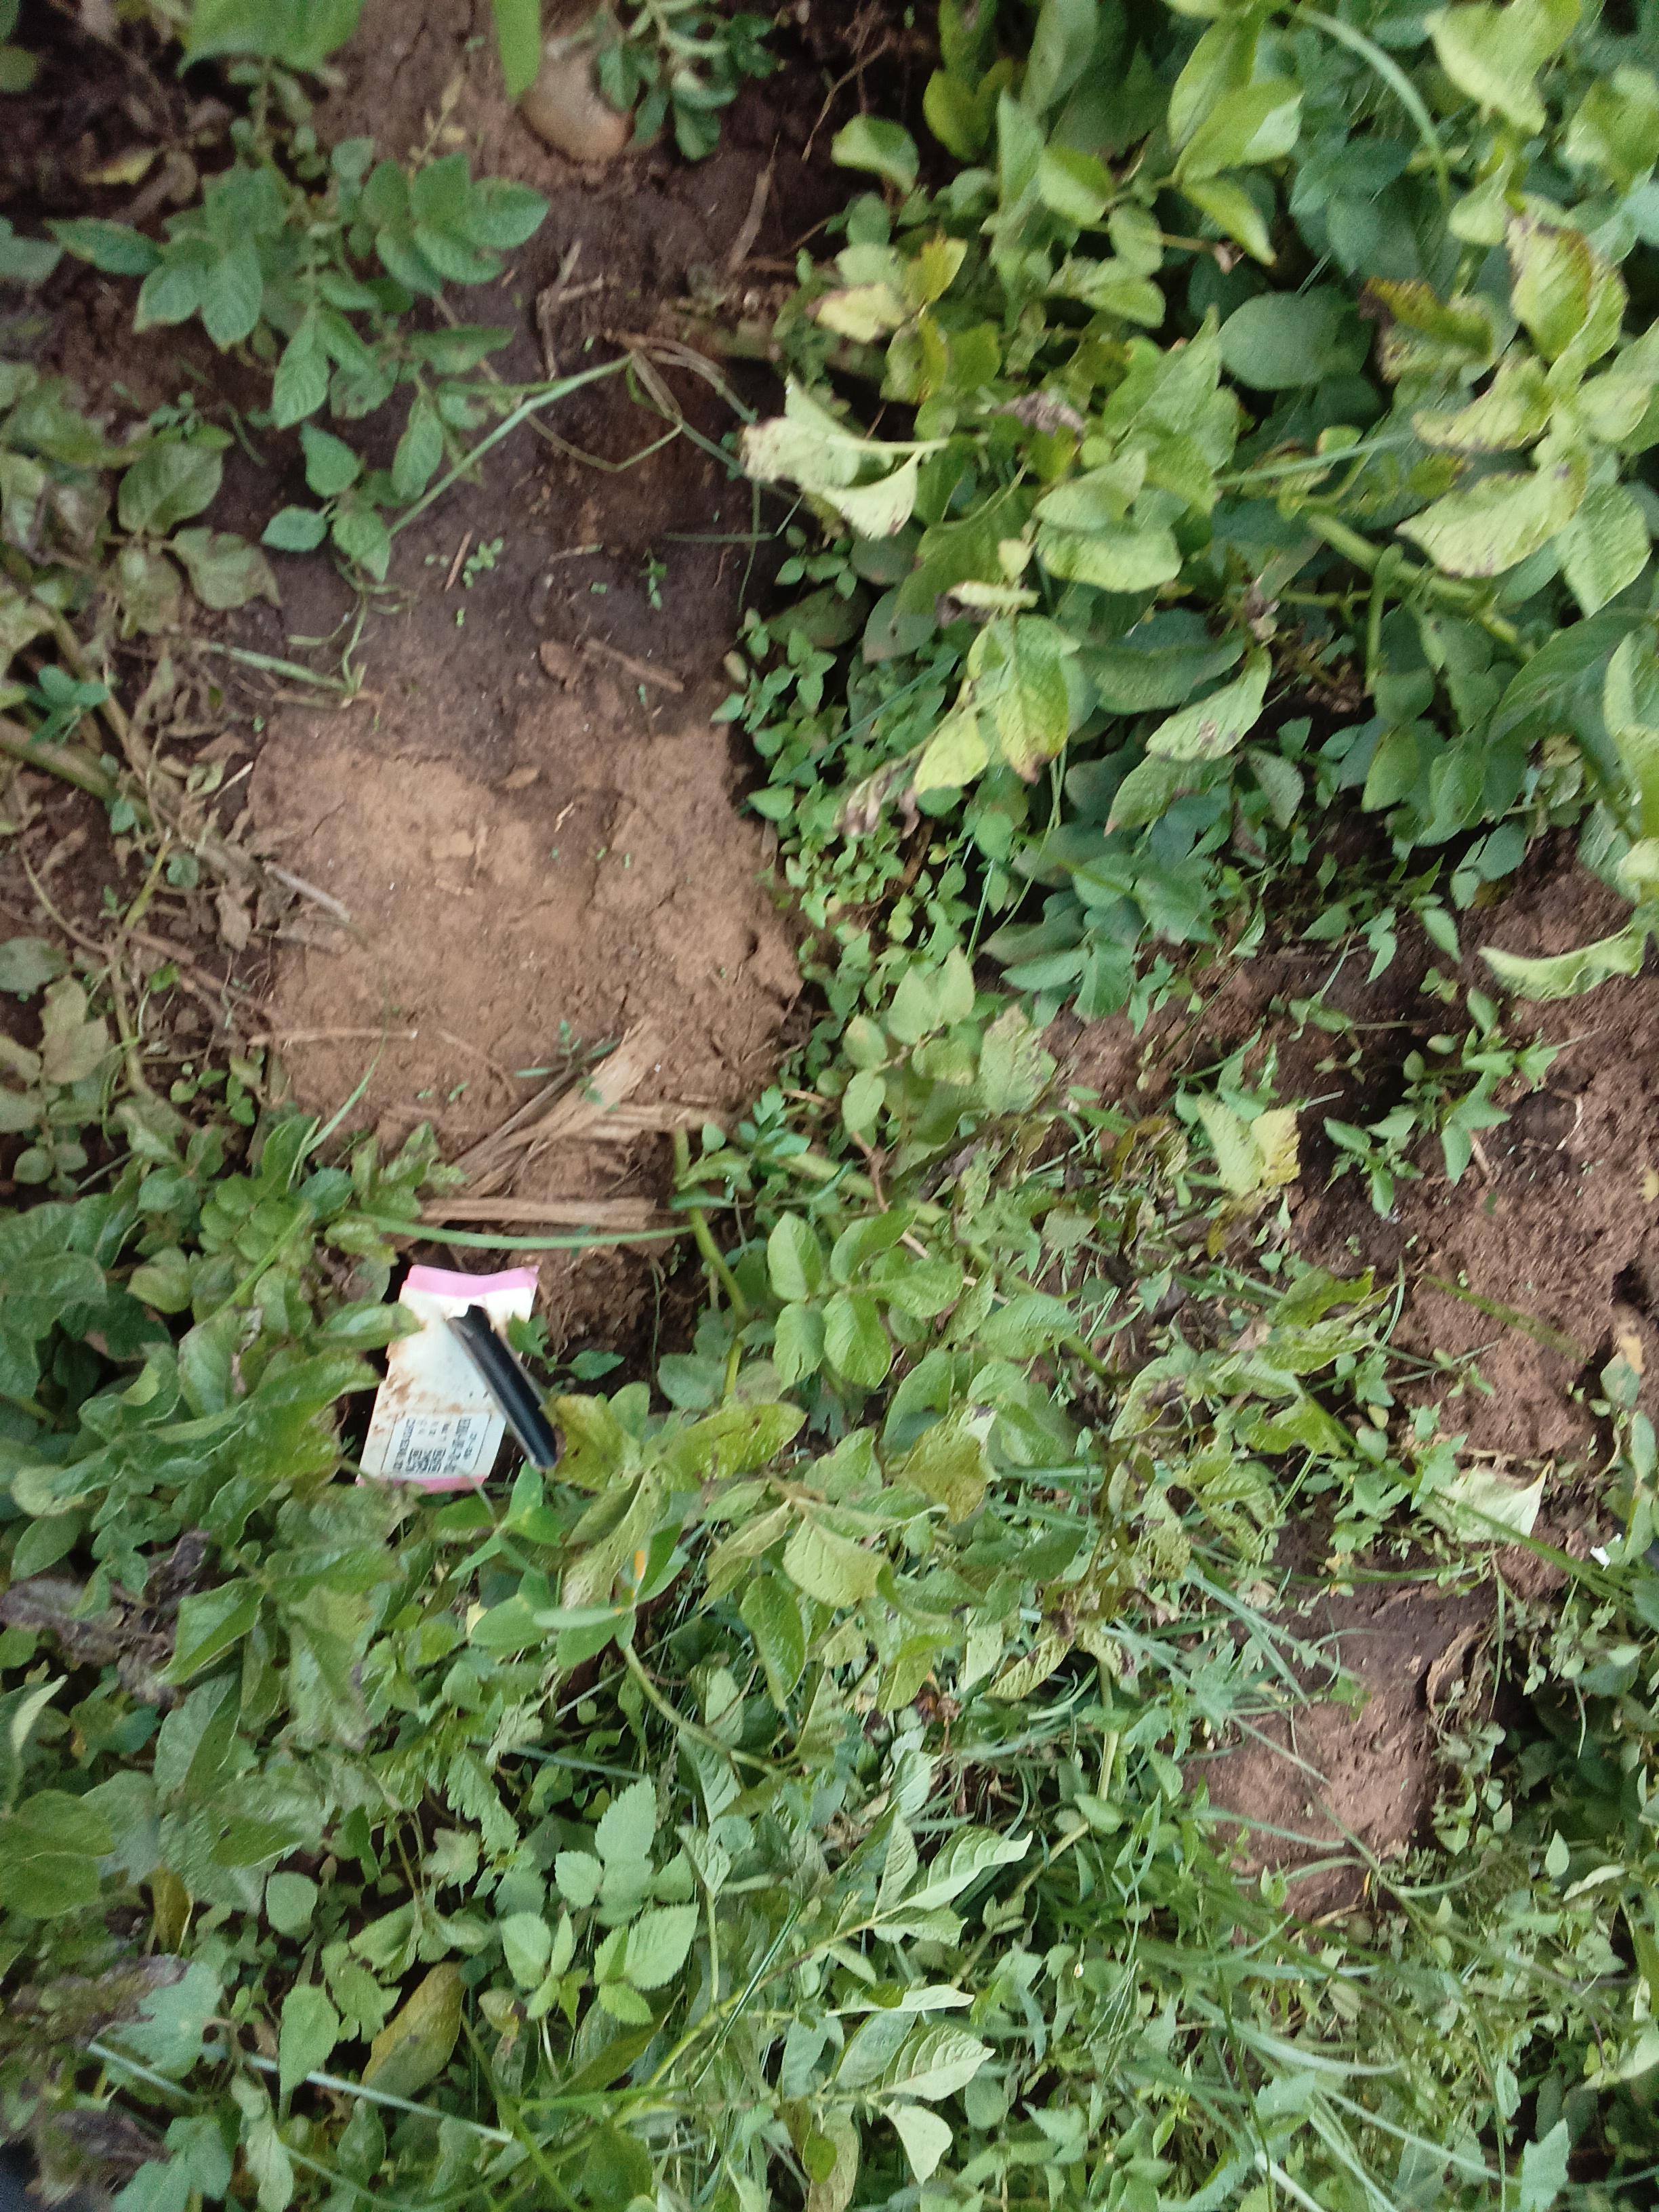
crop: potato
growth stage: maturity
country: Kenya
